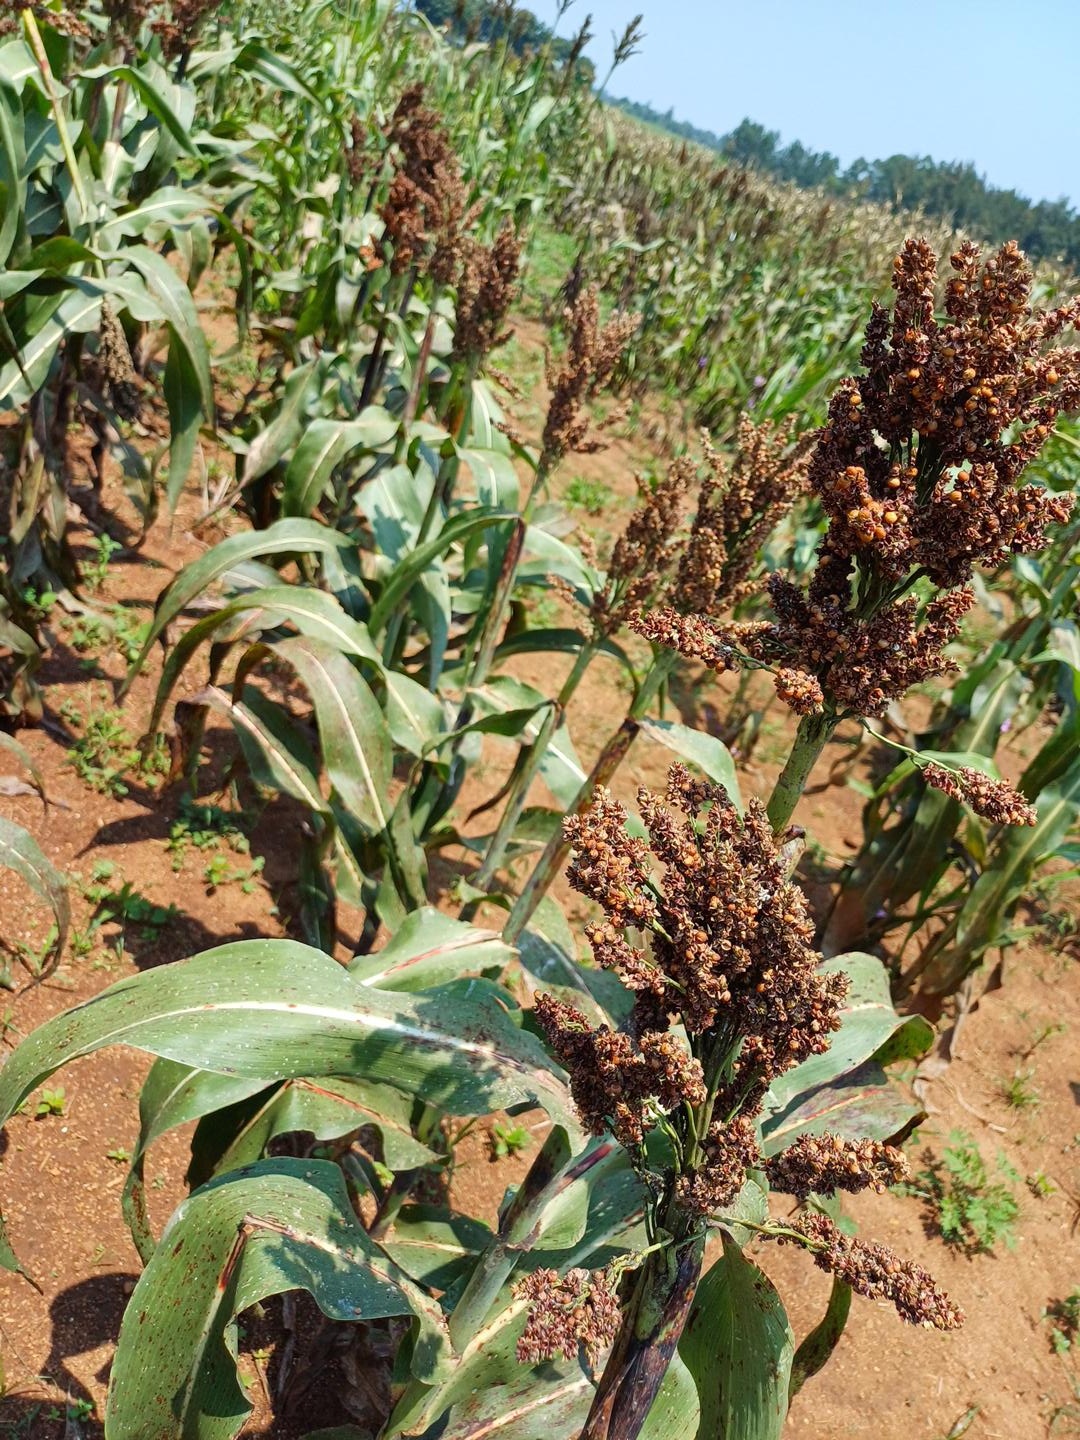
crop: sorghum
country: Kenya
